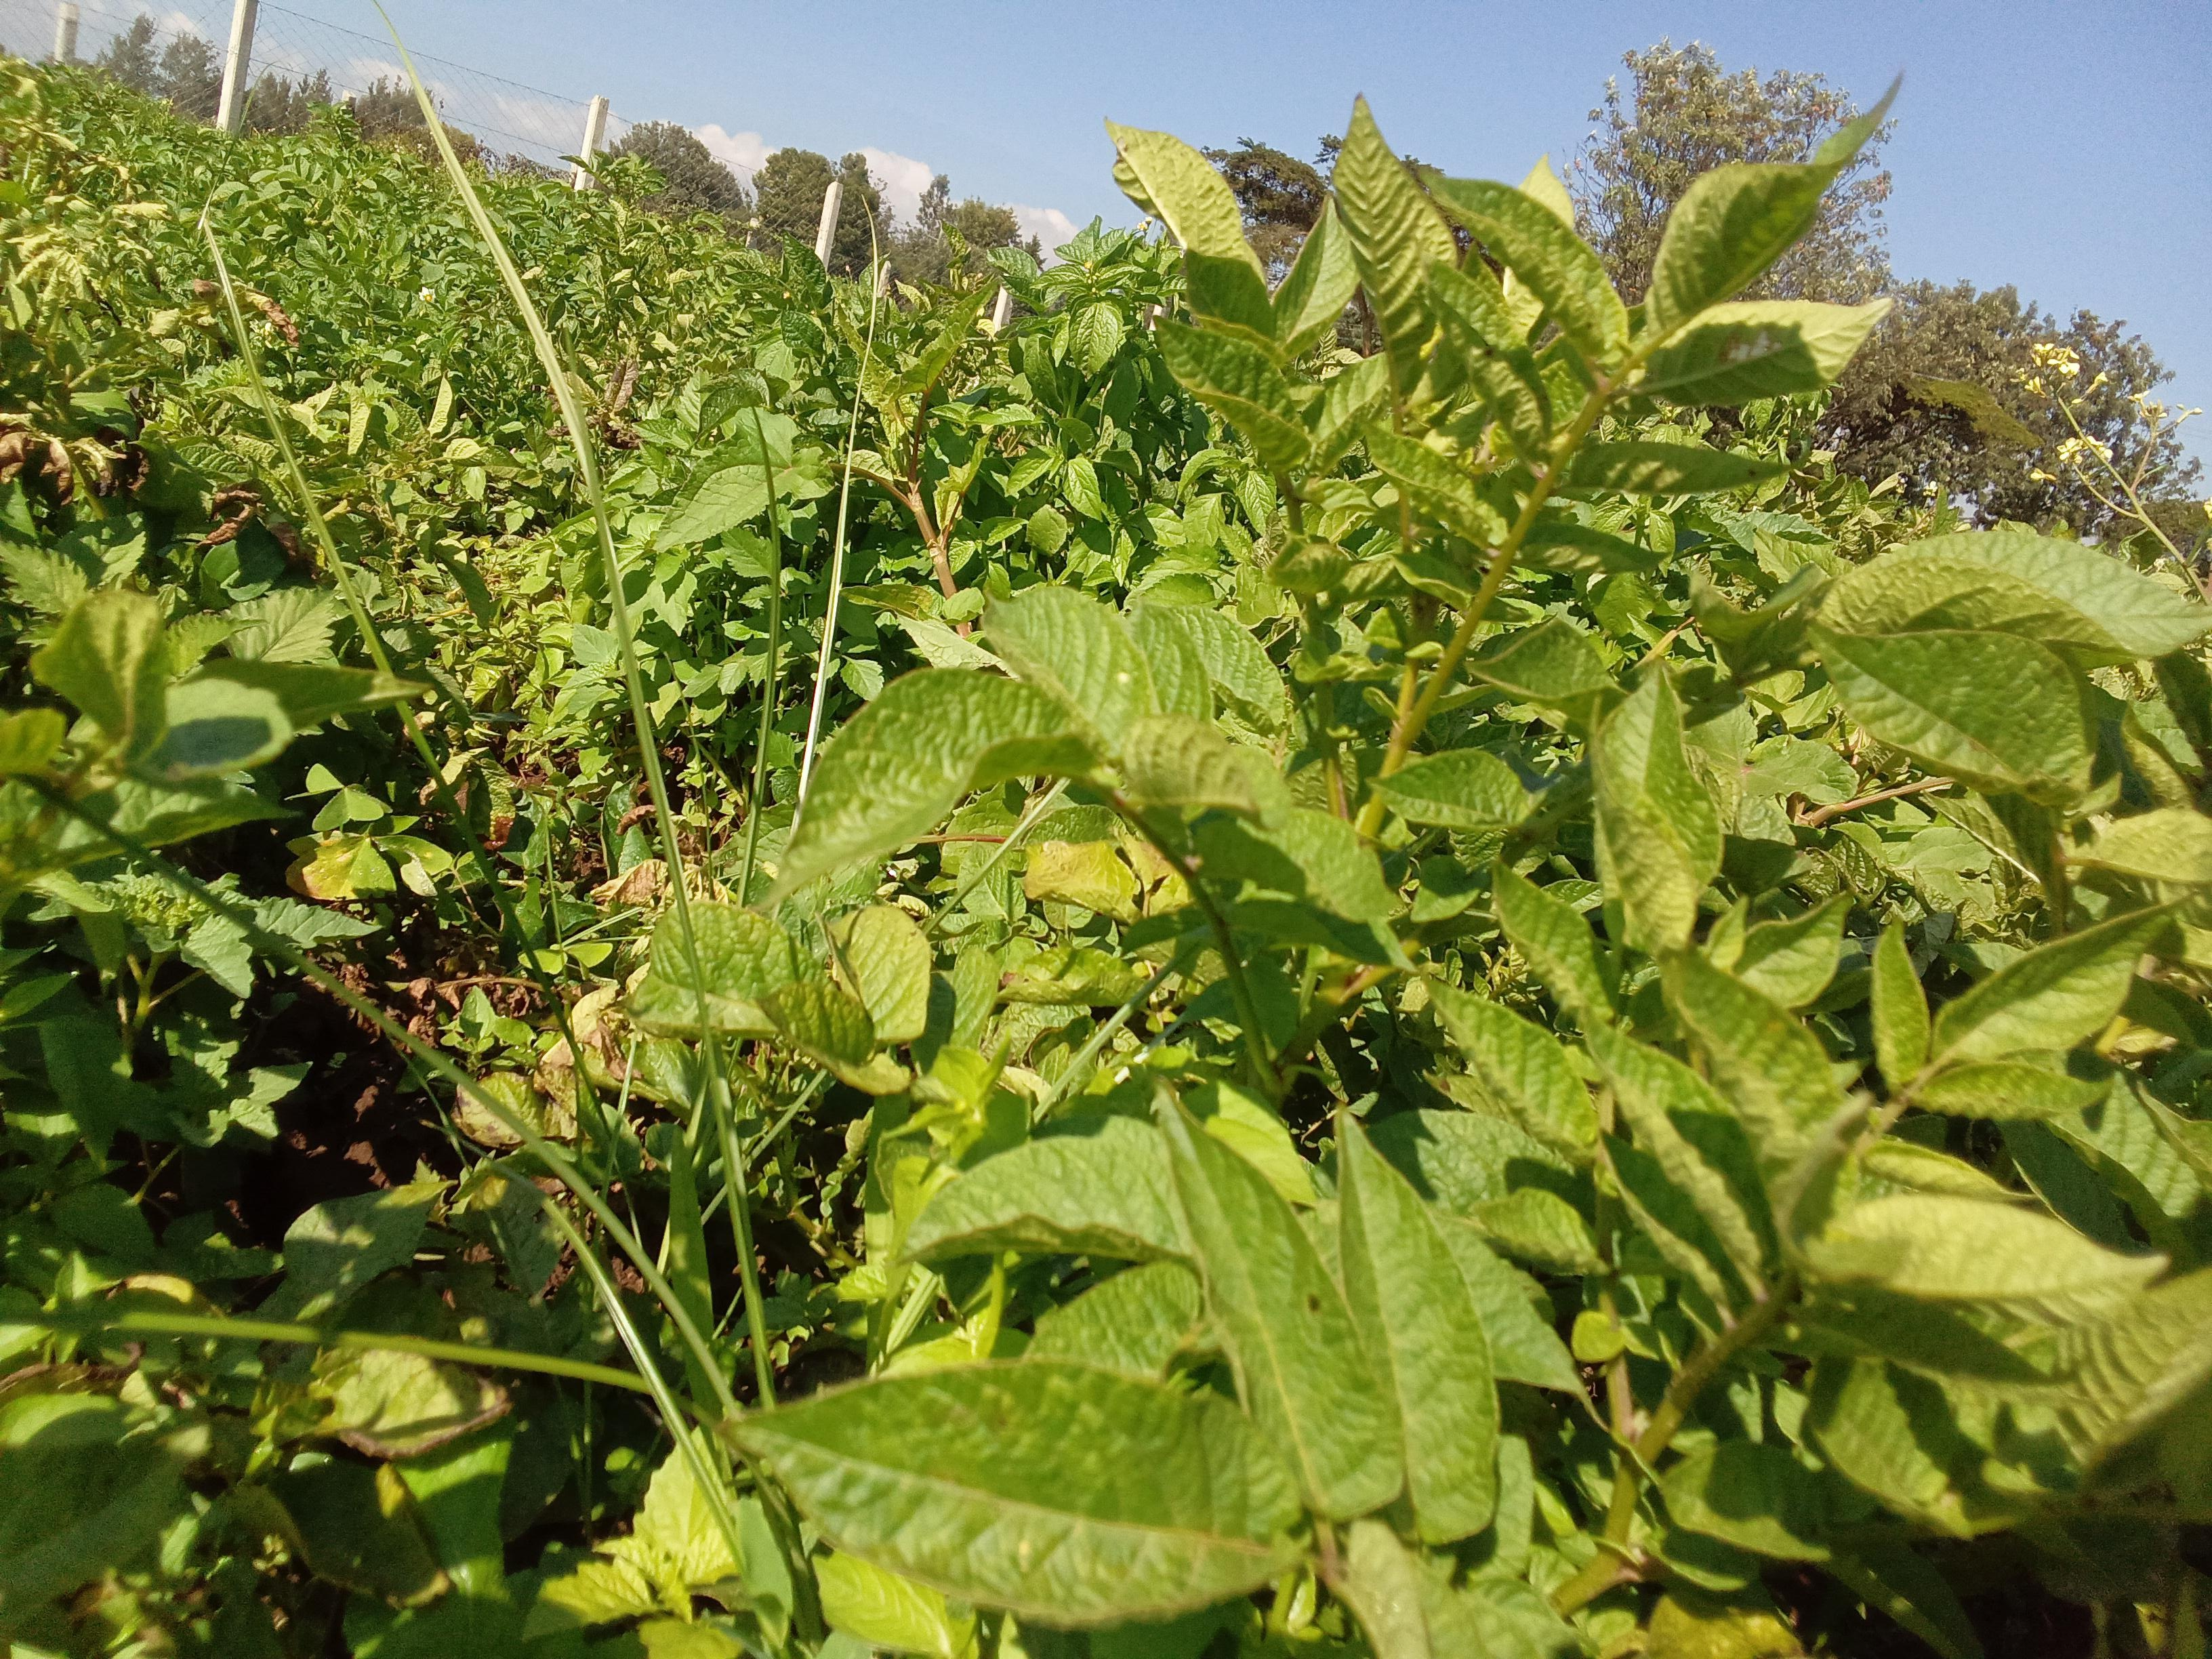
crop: potato
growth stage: maturity
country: Kenya
